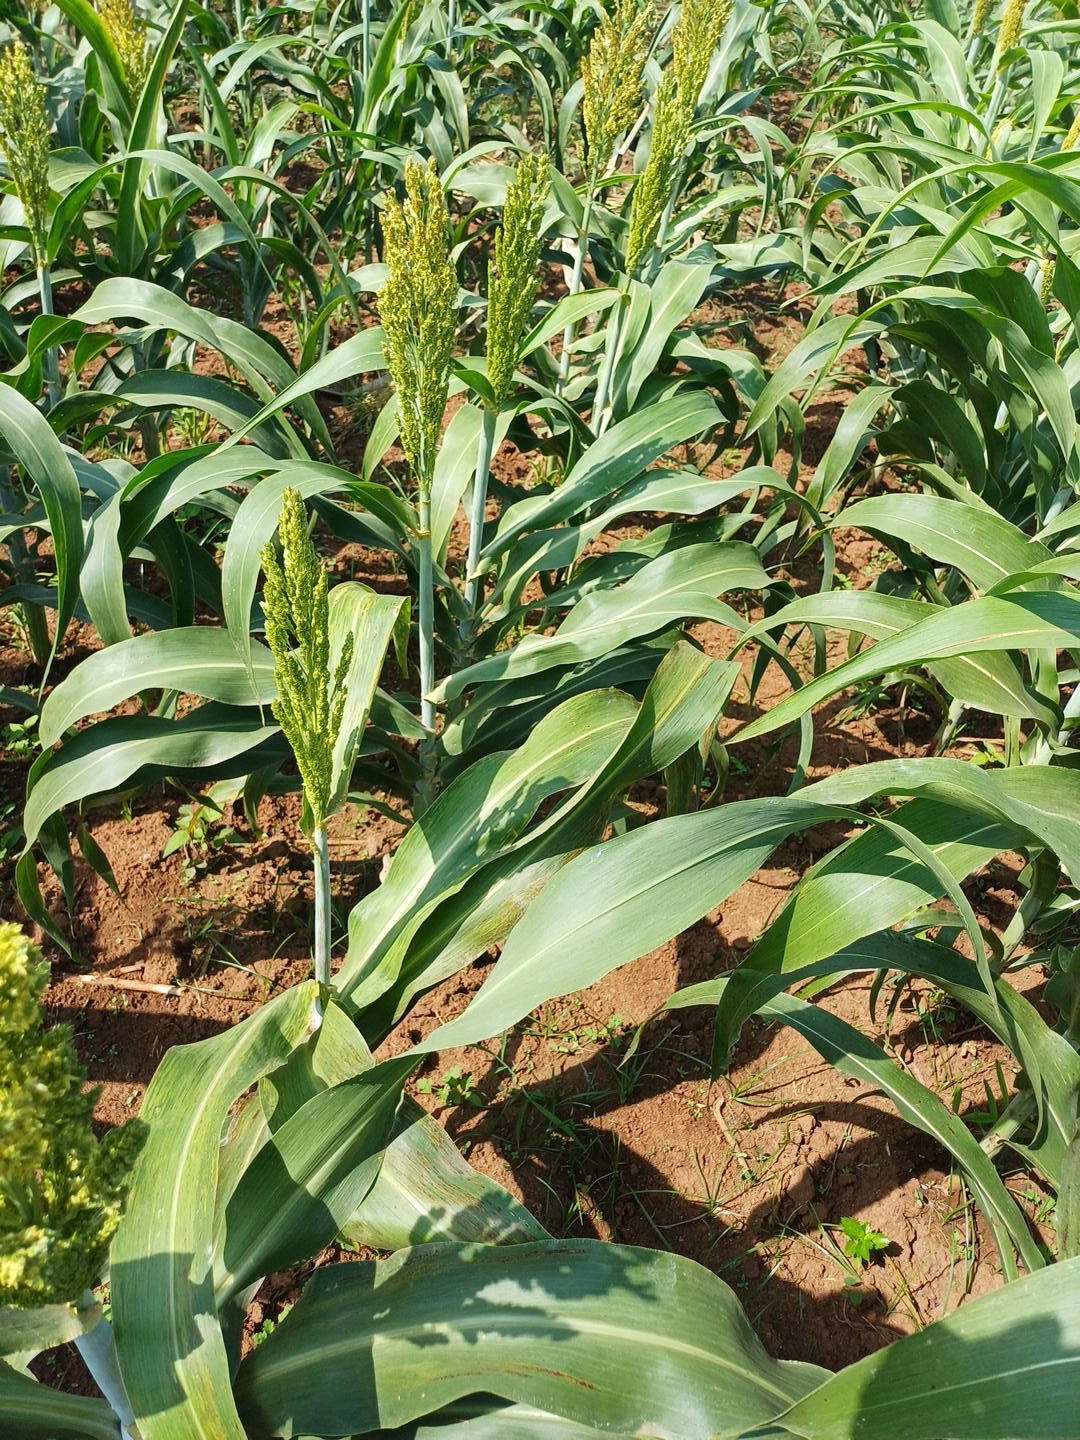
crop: sorghum
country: Kenya
